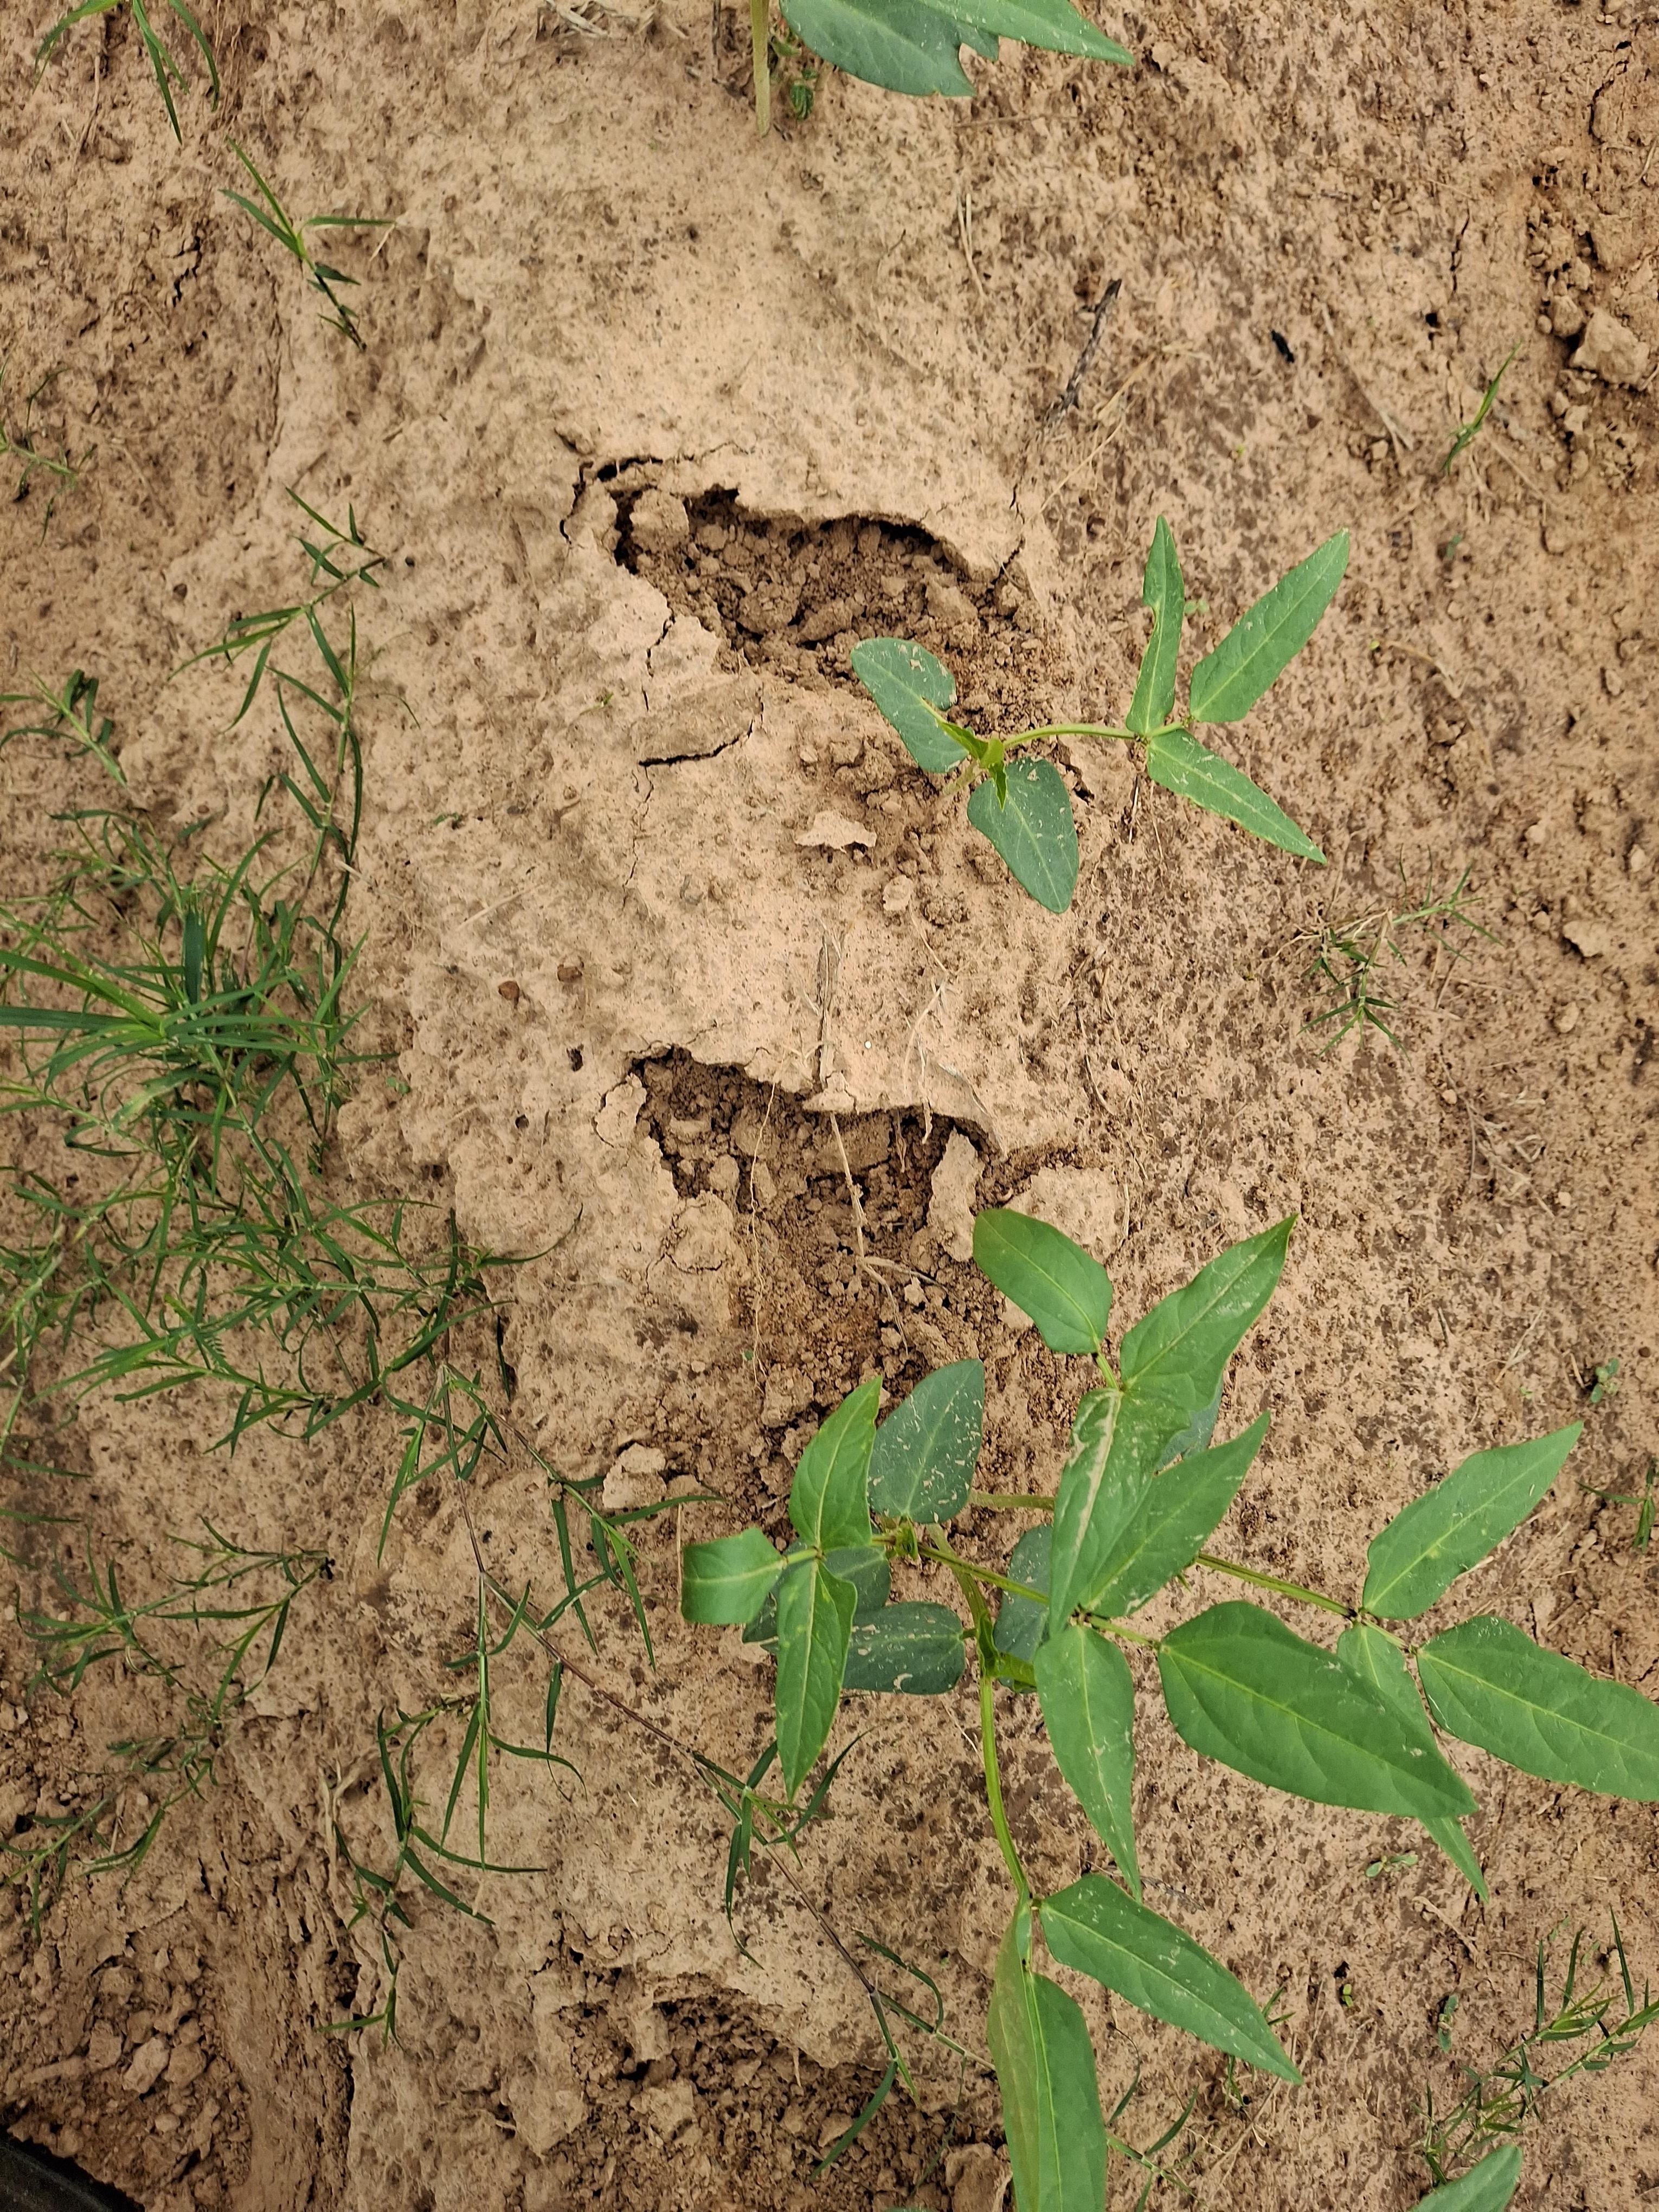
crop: cowpea
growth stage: emergence
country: Nigeria
